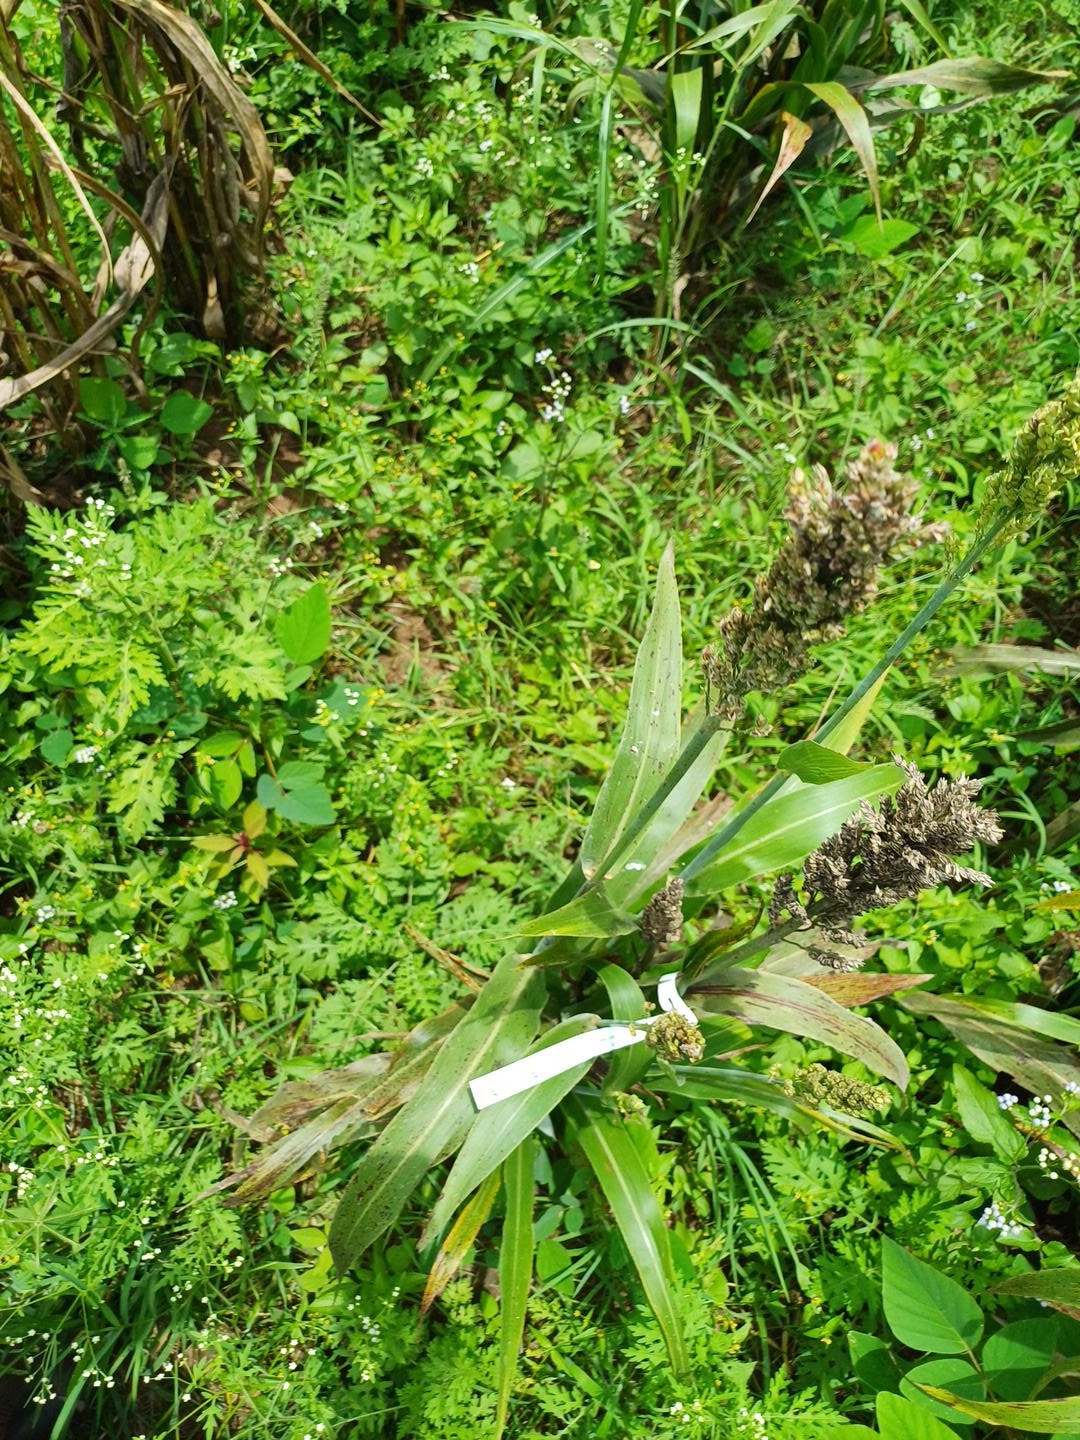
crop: sorghum
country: Kenya
